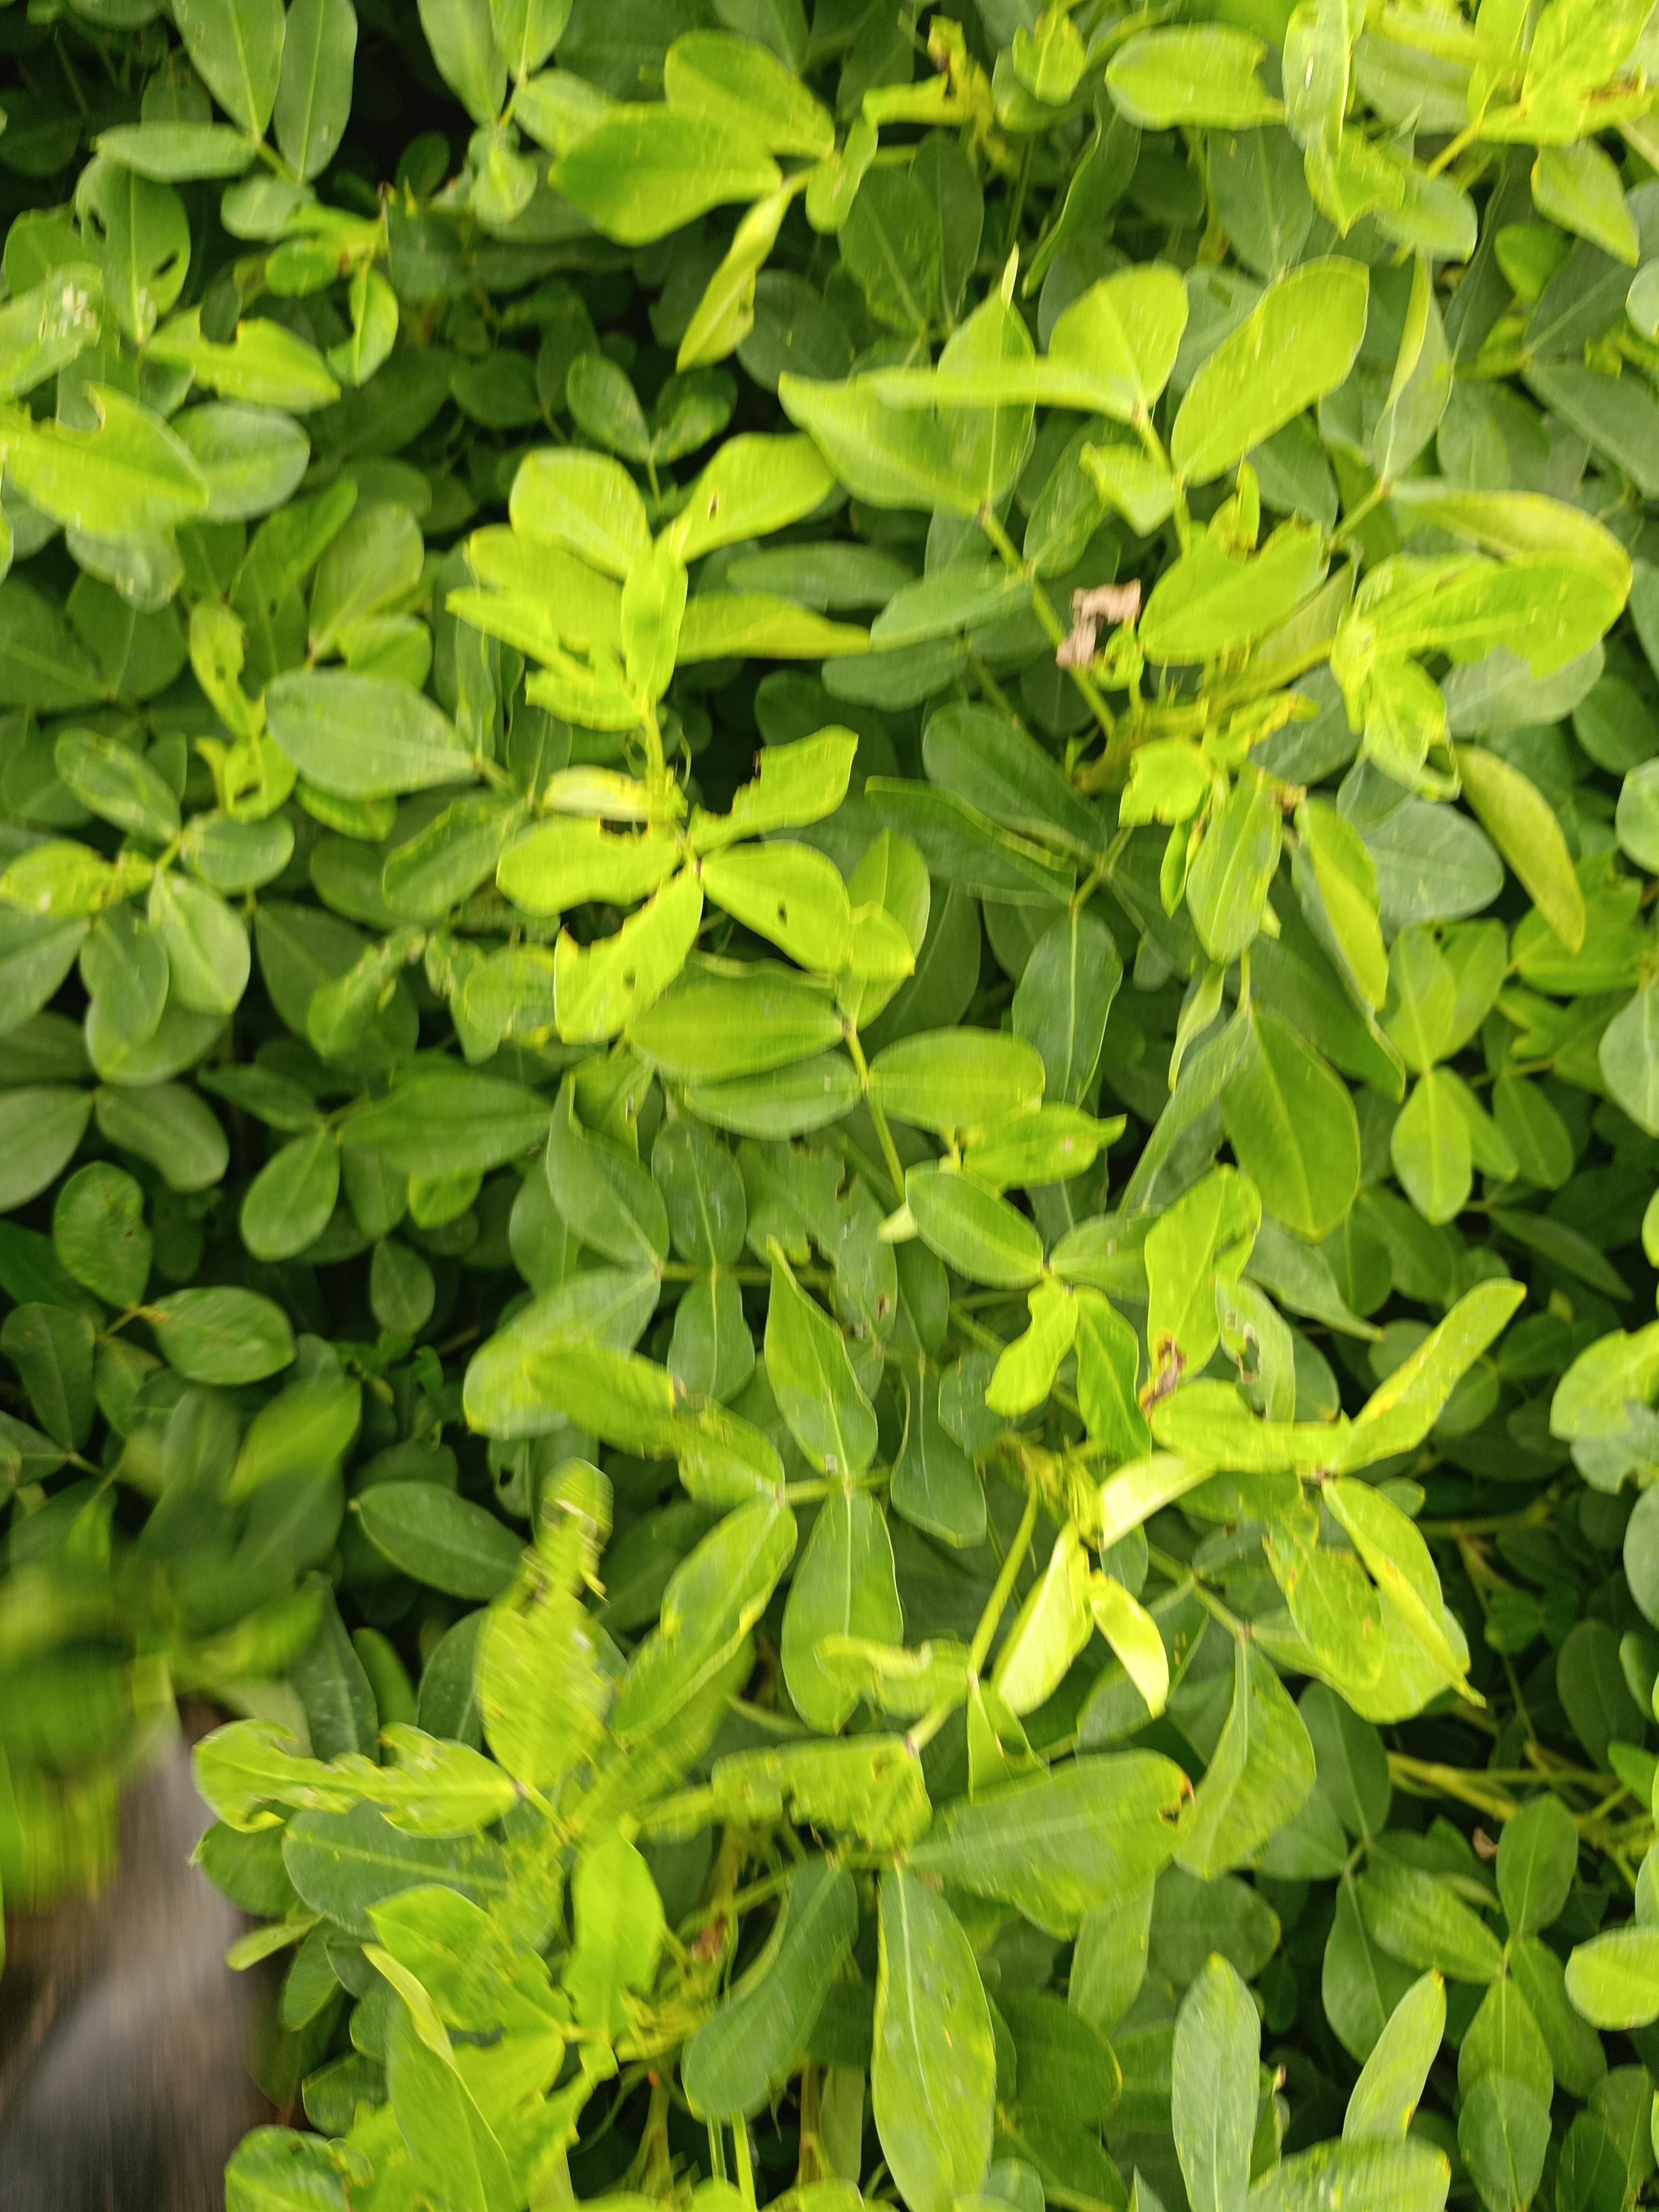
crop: groundnut
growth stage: flowering
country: Kenya
